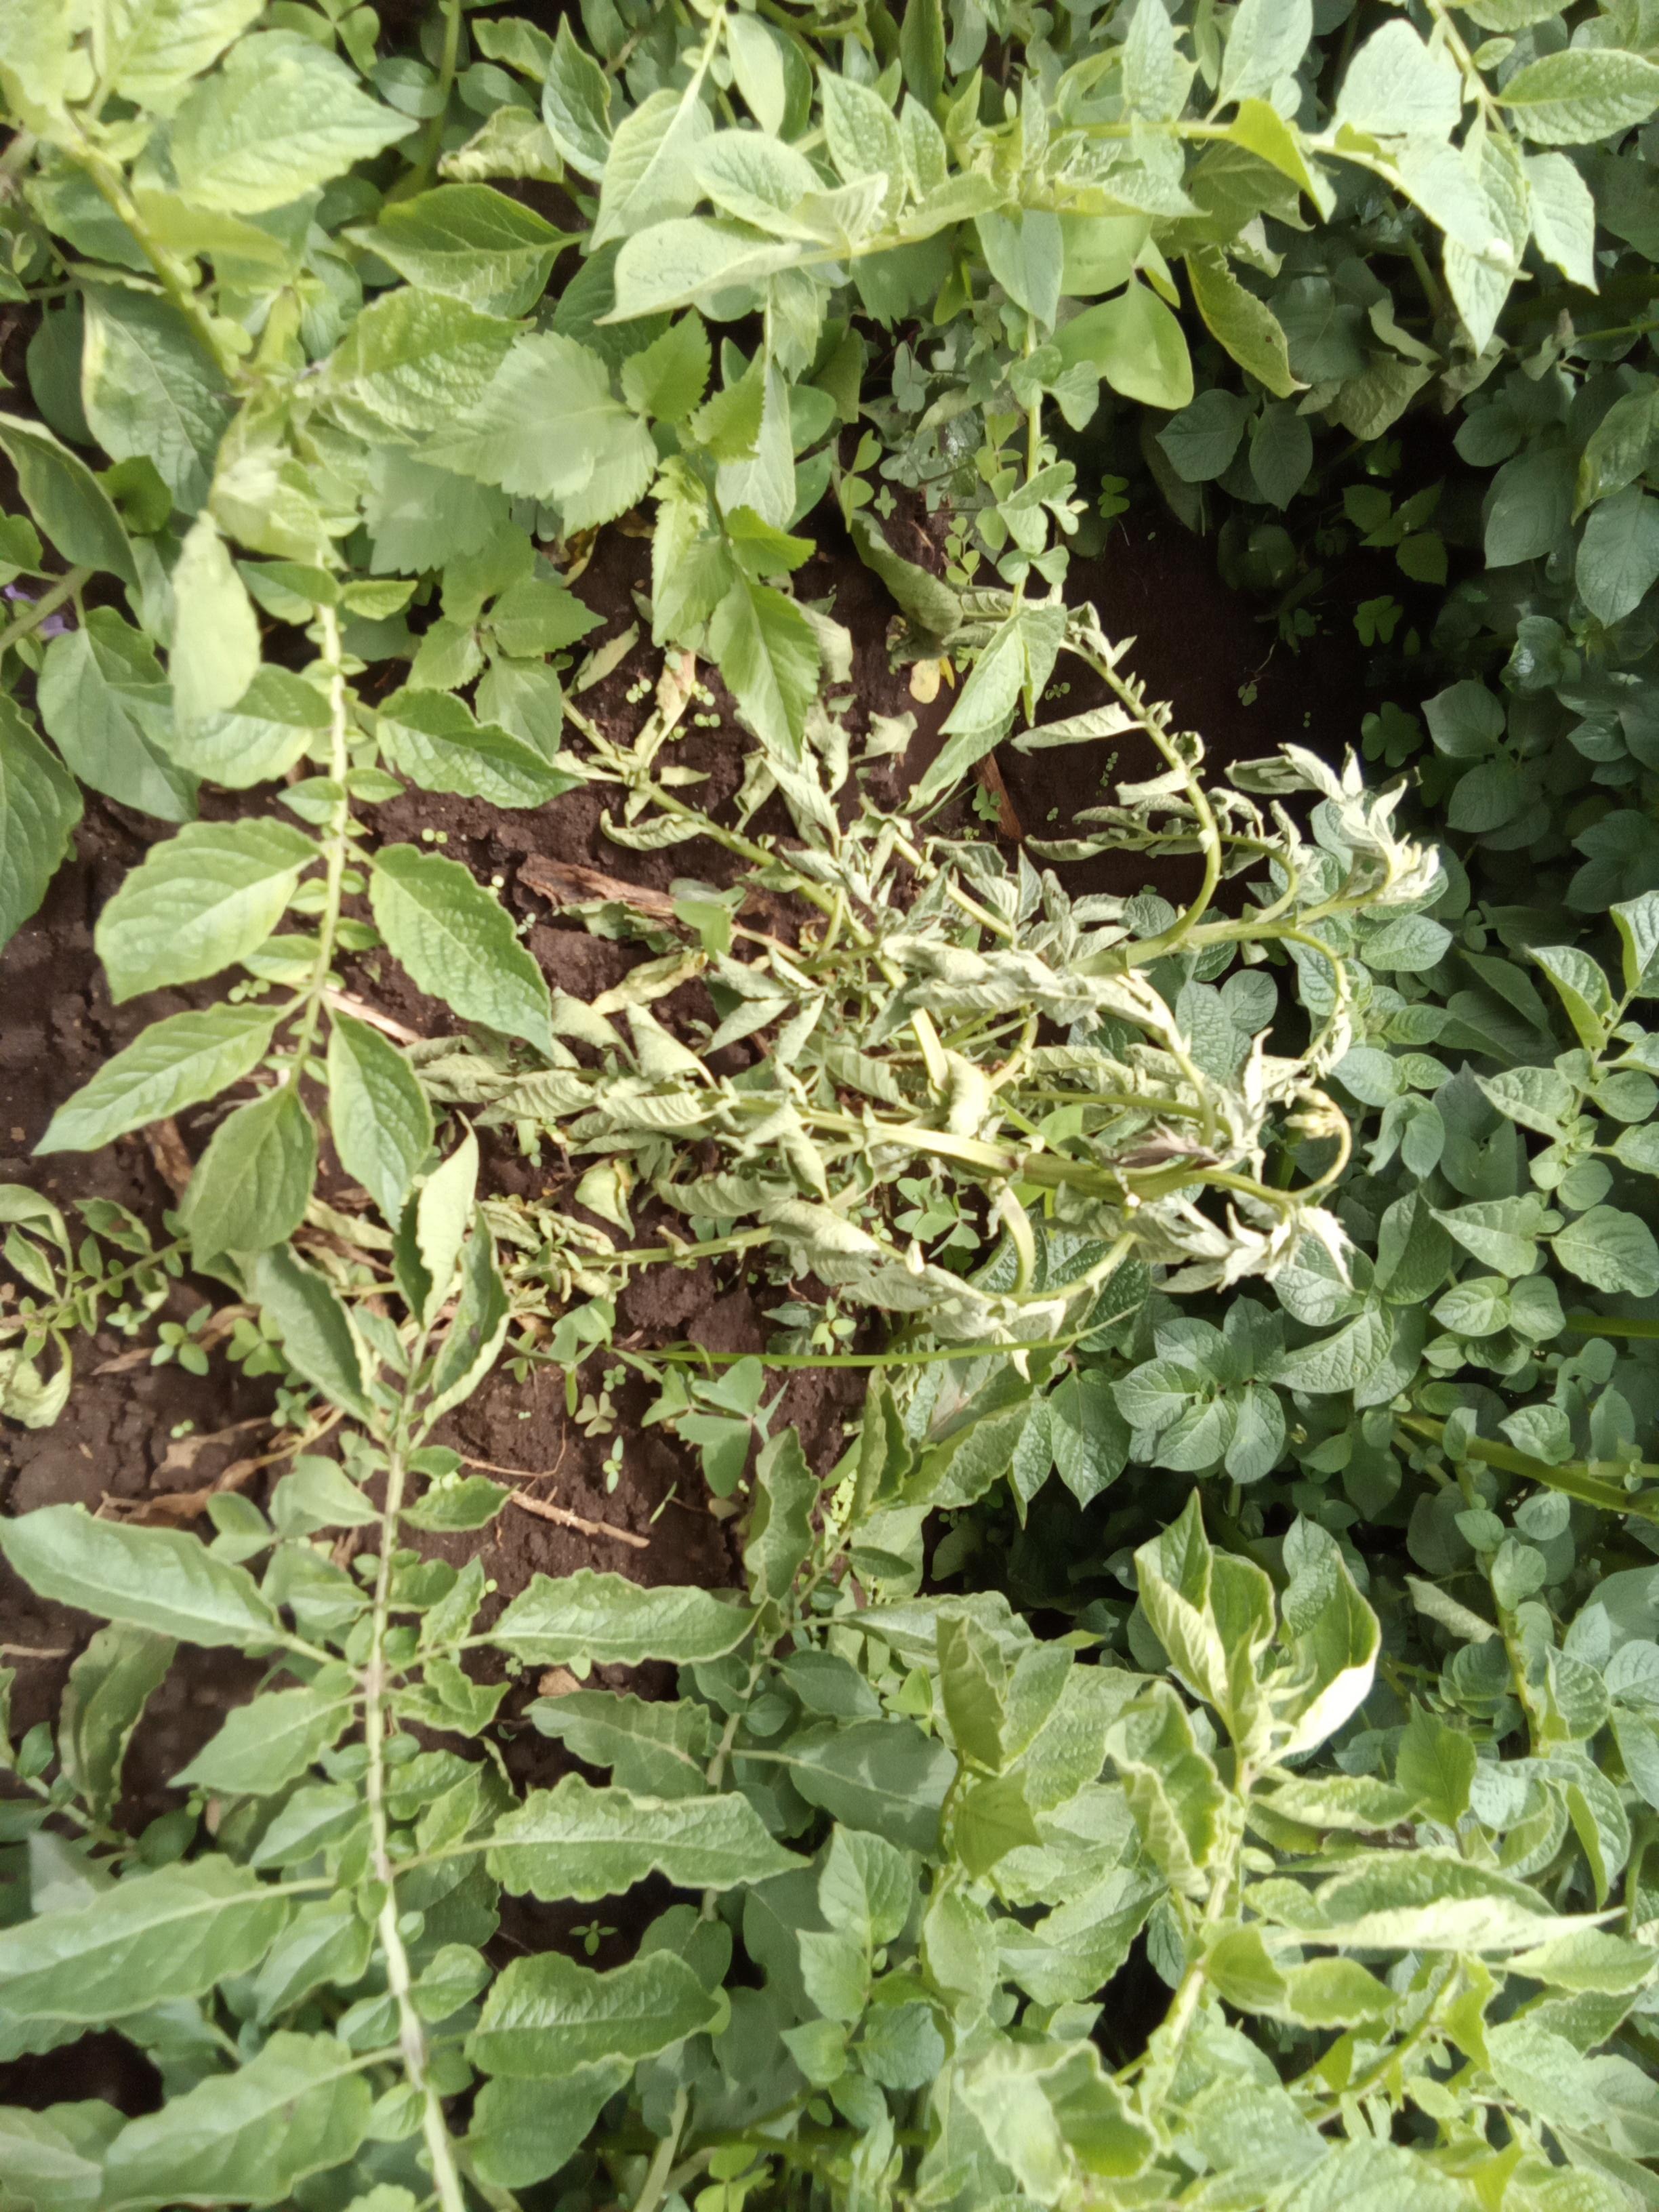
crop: potato
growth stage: vegetative
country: Kenya
